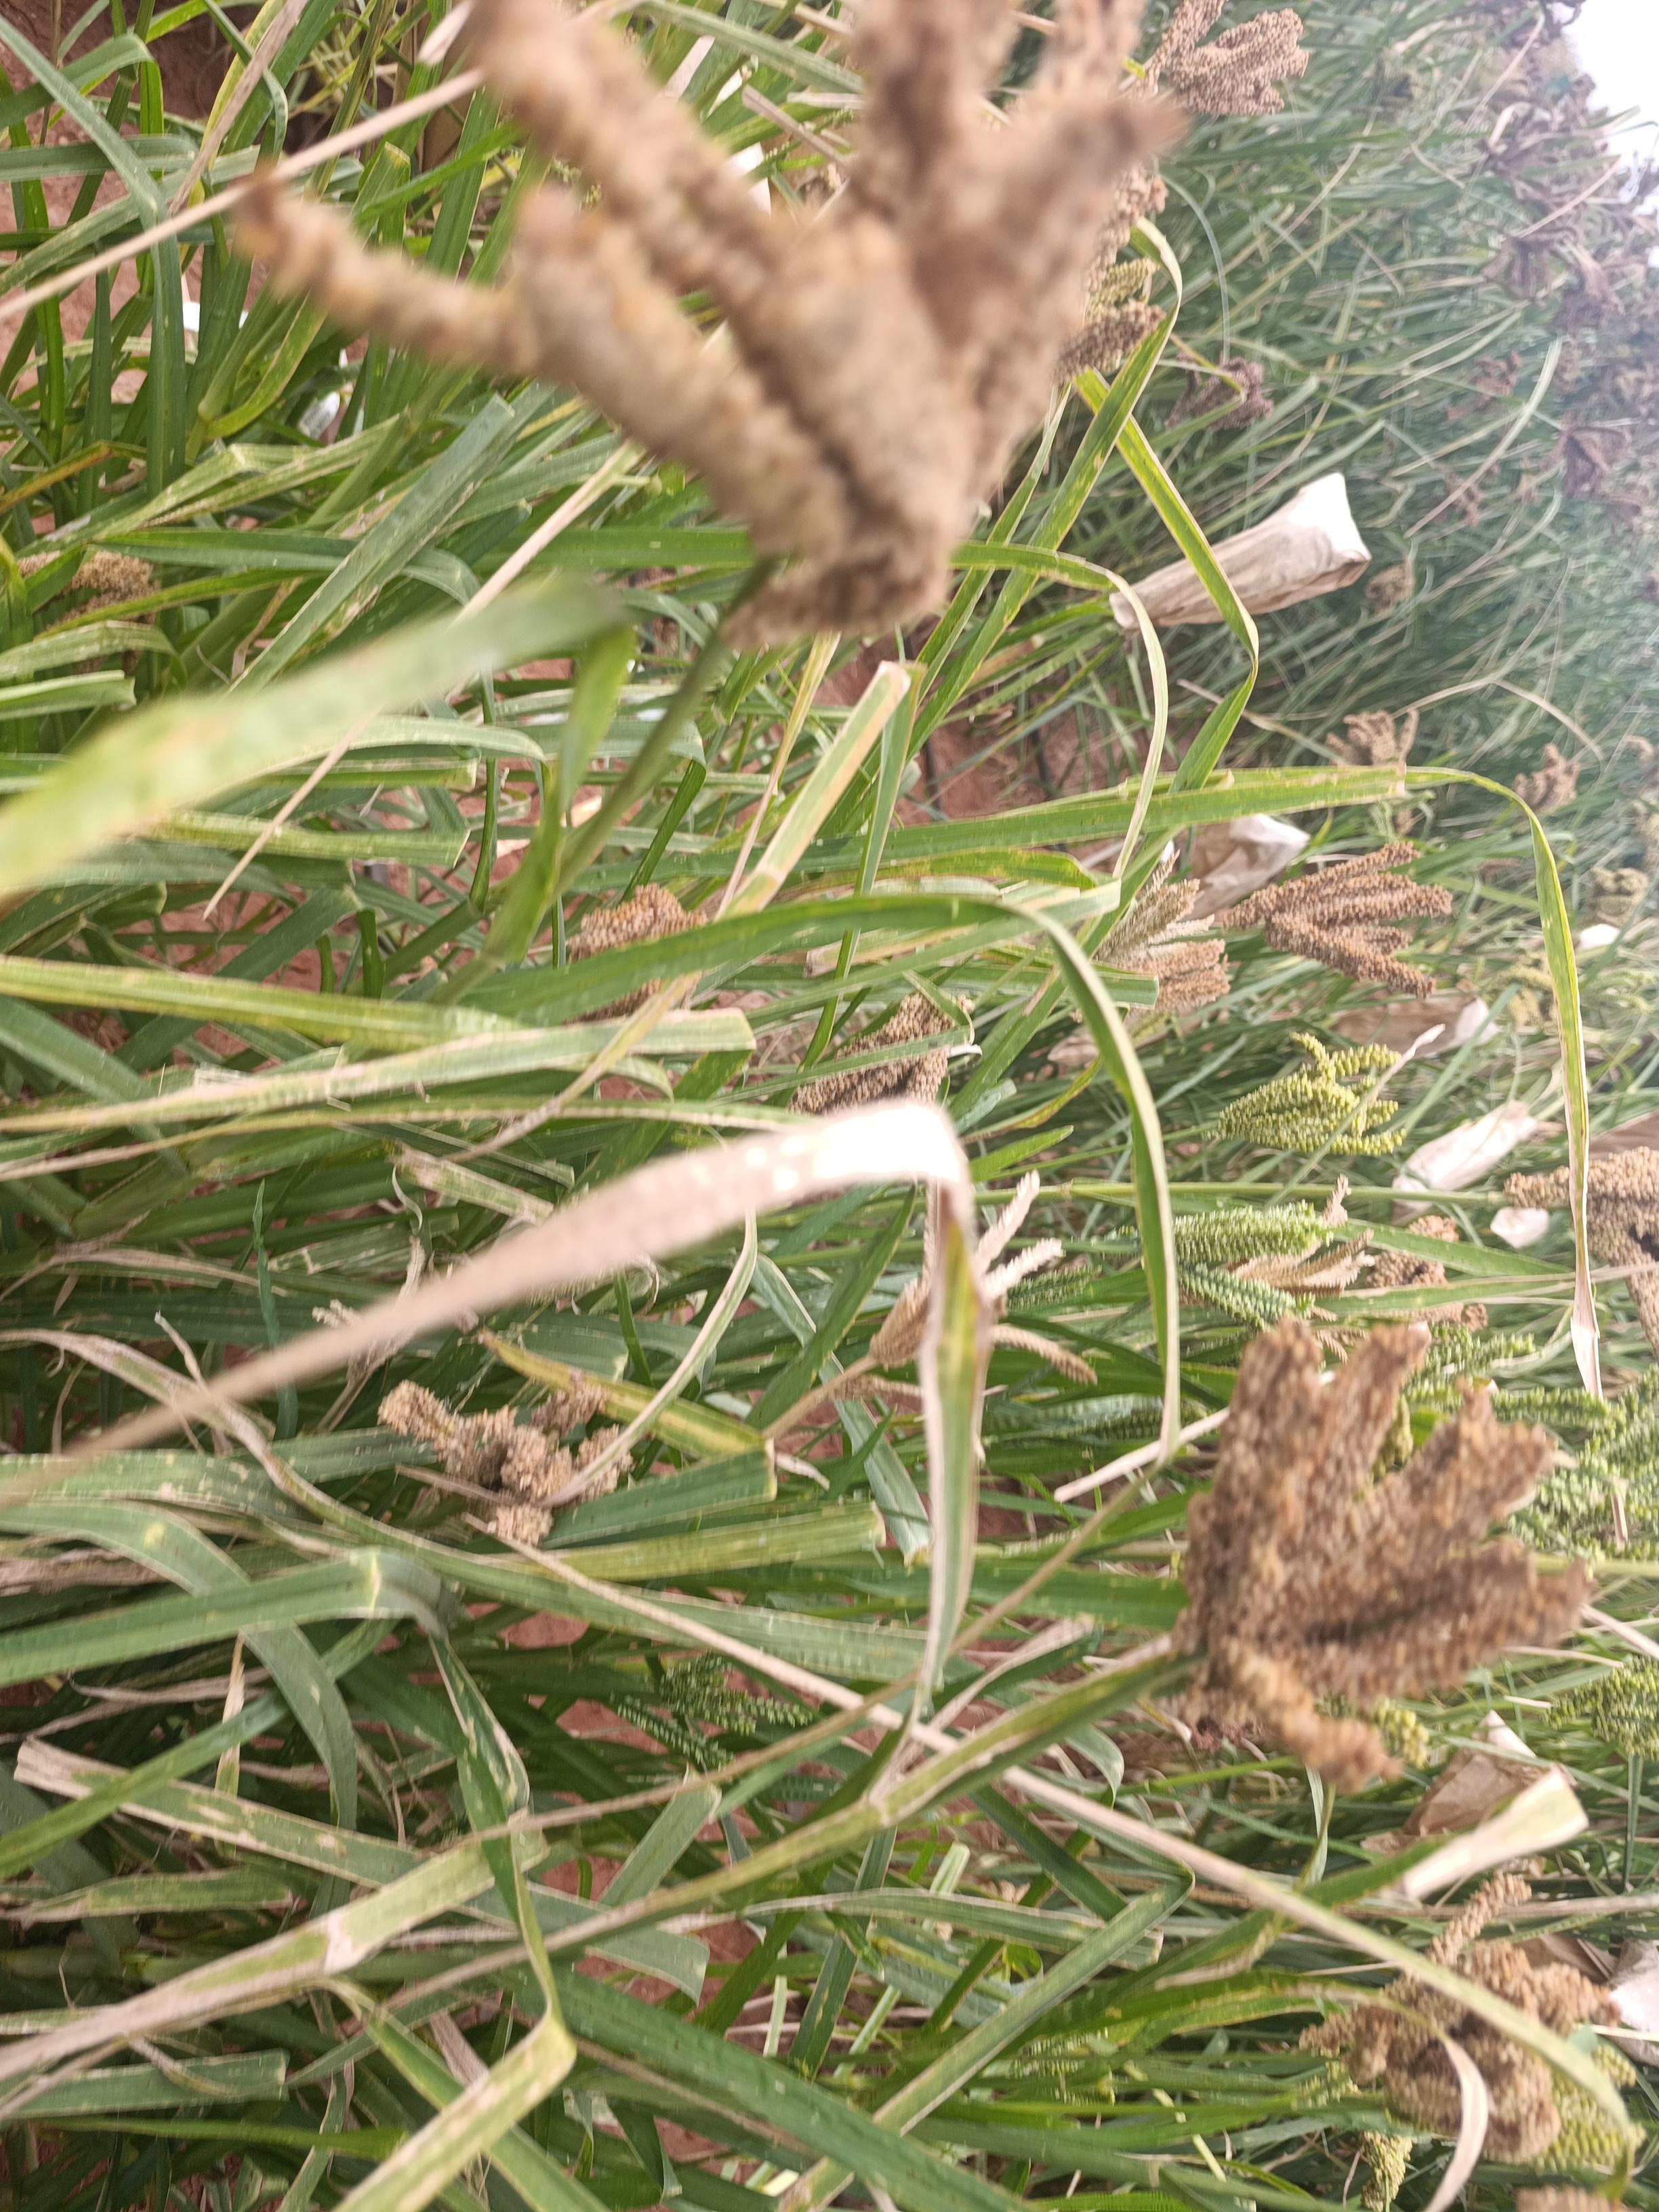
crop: finger millet
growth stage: filling grain
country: Kenya
